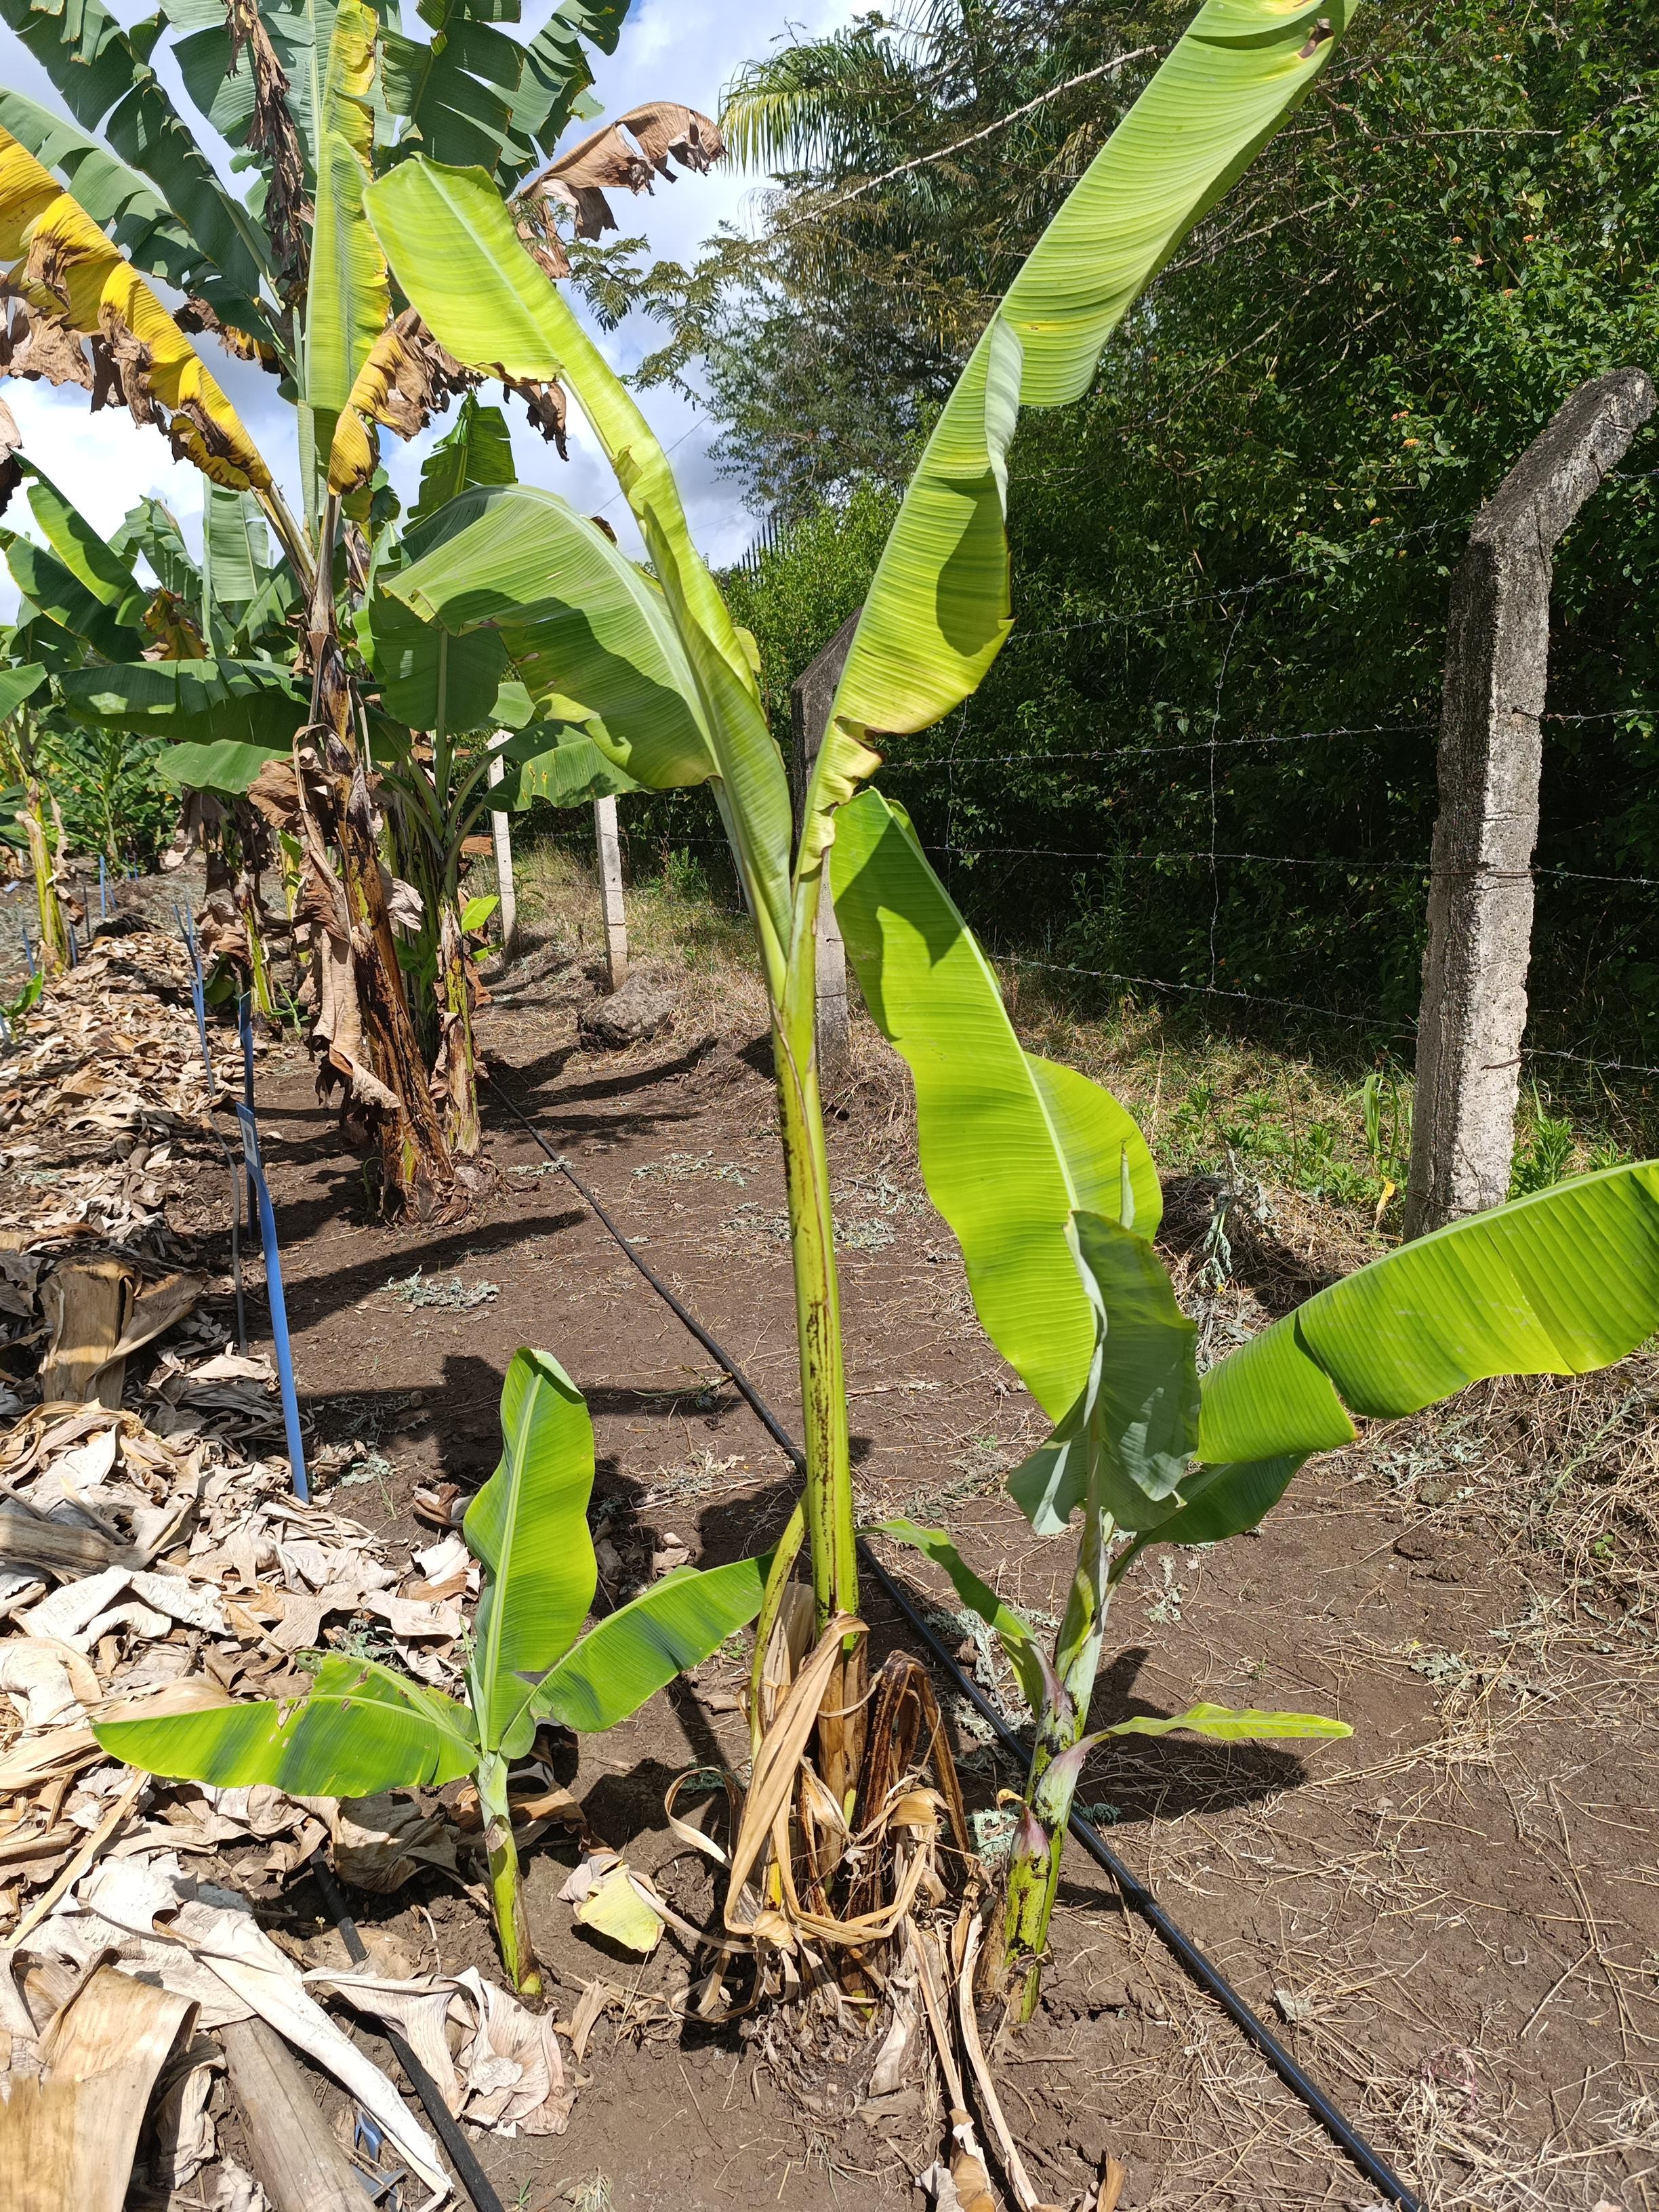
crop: banana
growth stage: vegetative
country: Tanzania
